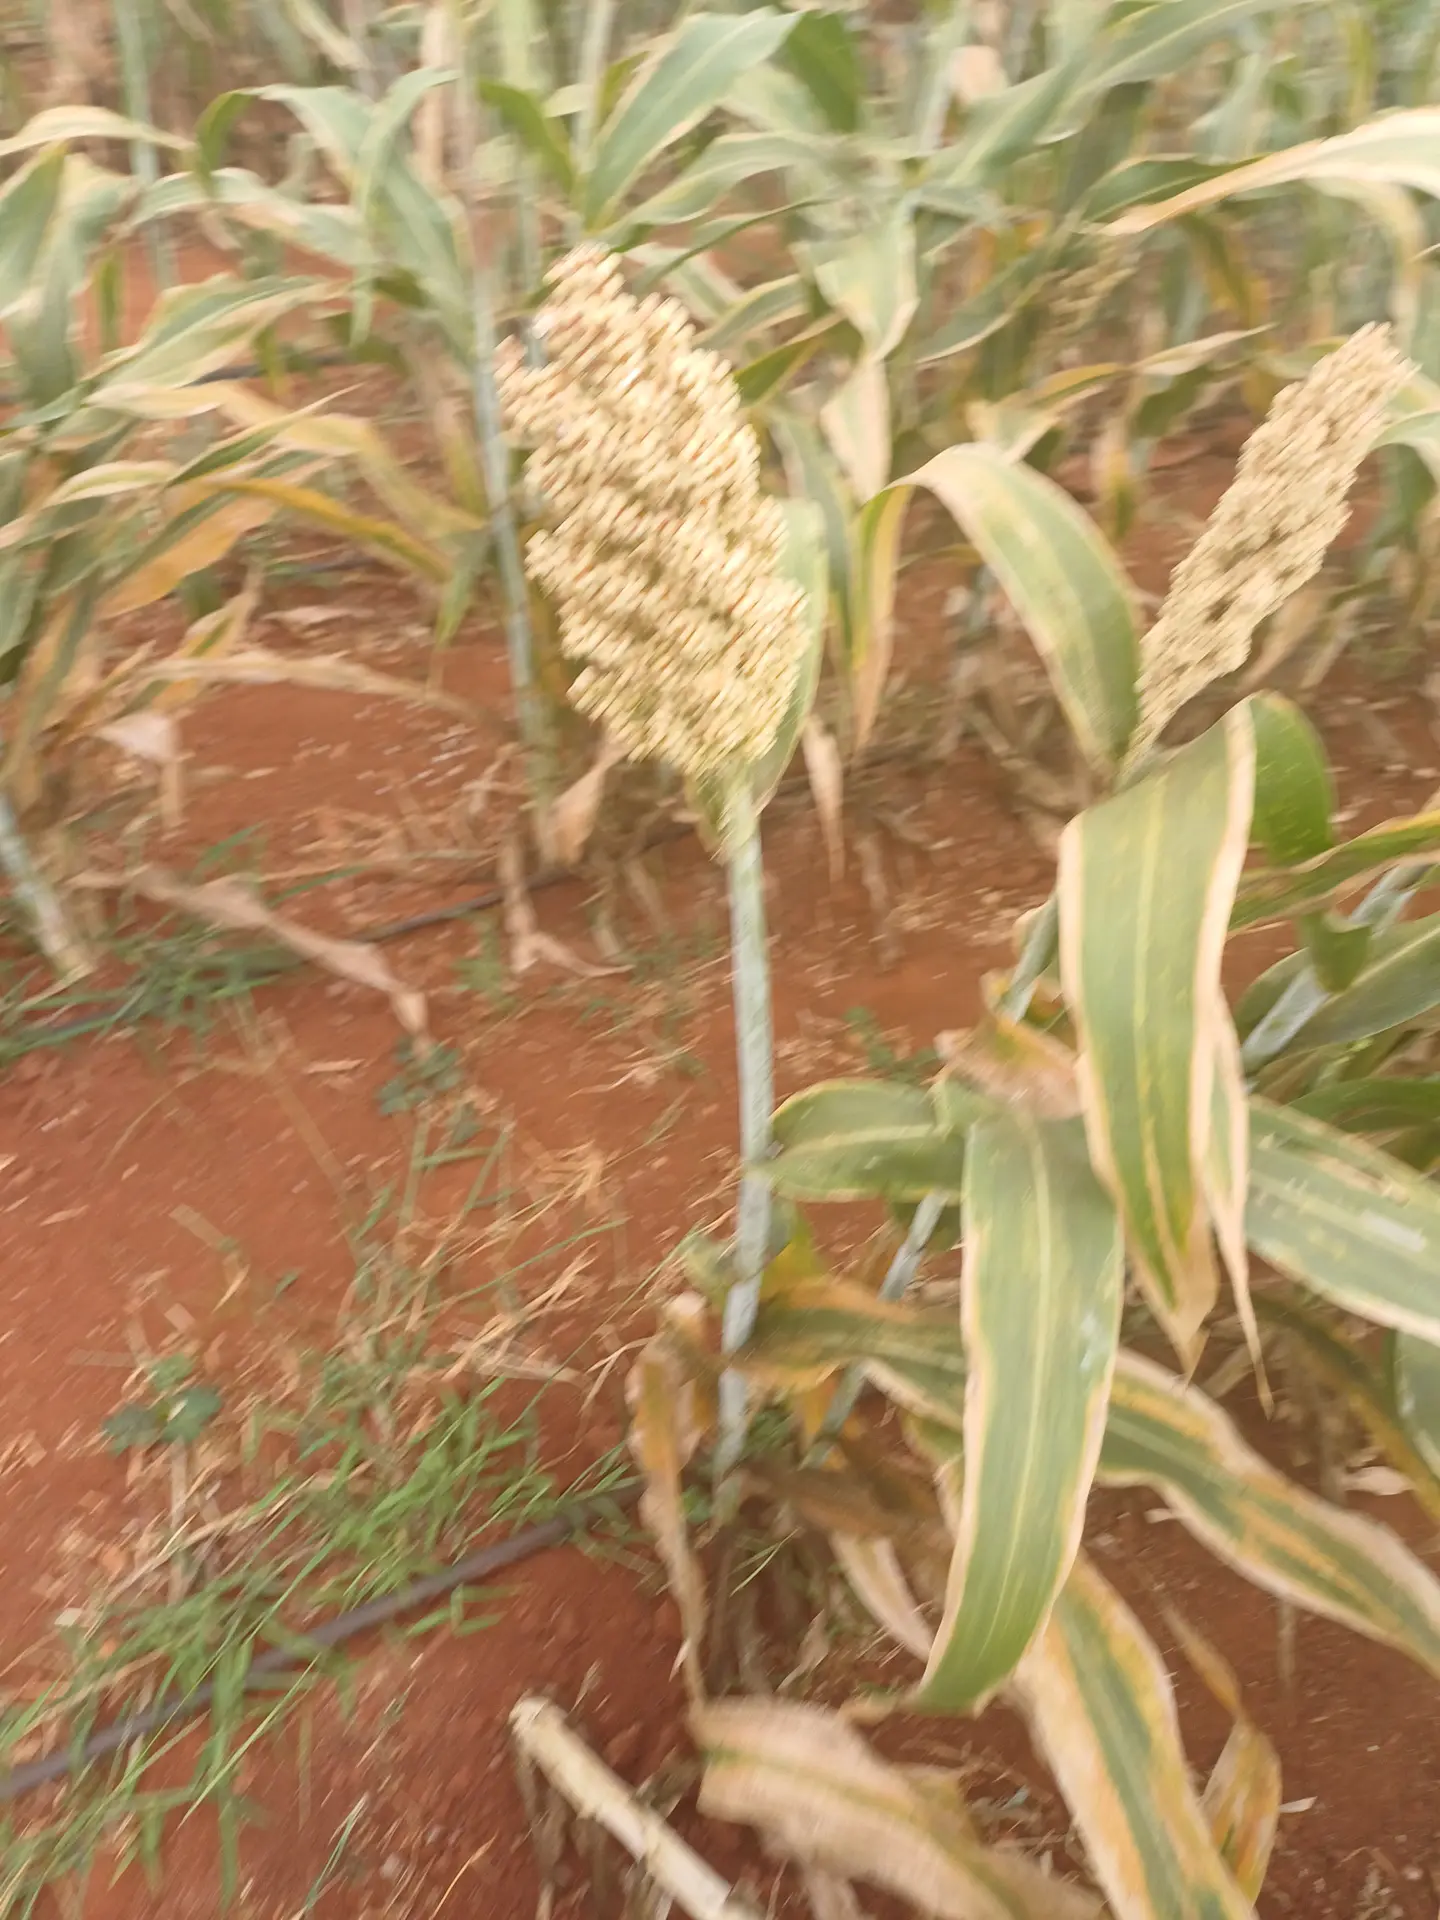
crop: sorghum
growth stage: maturity
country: Kenya
